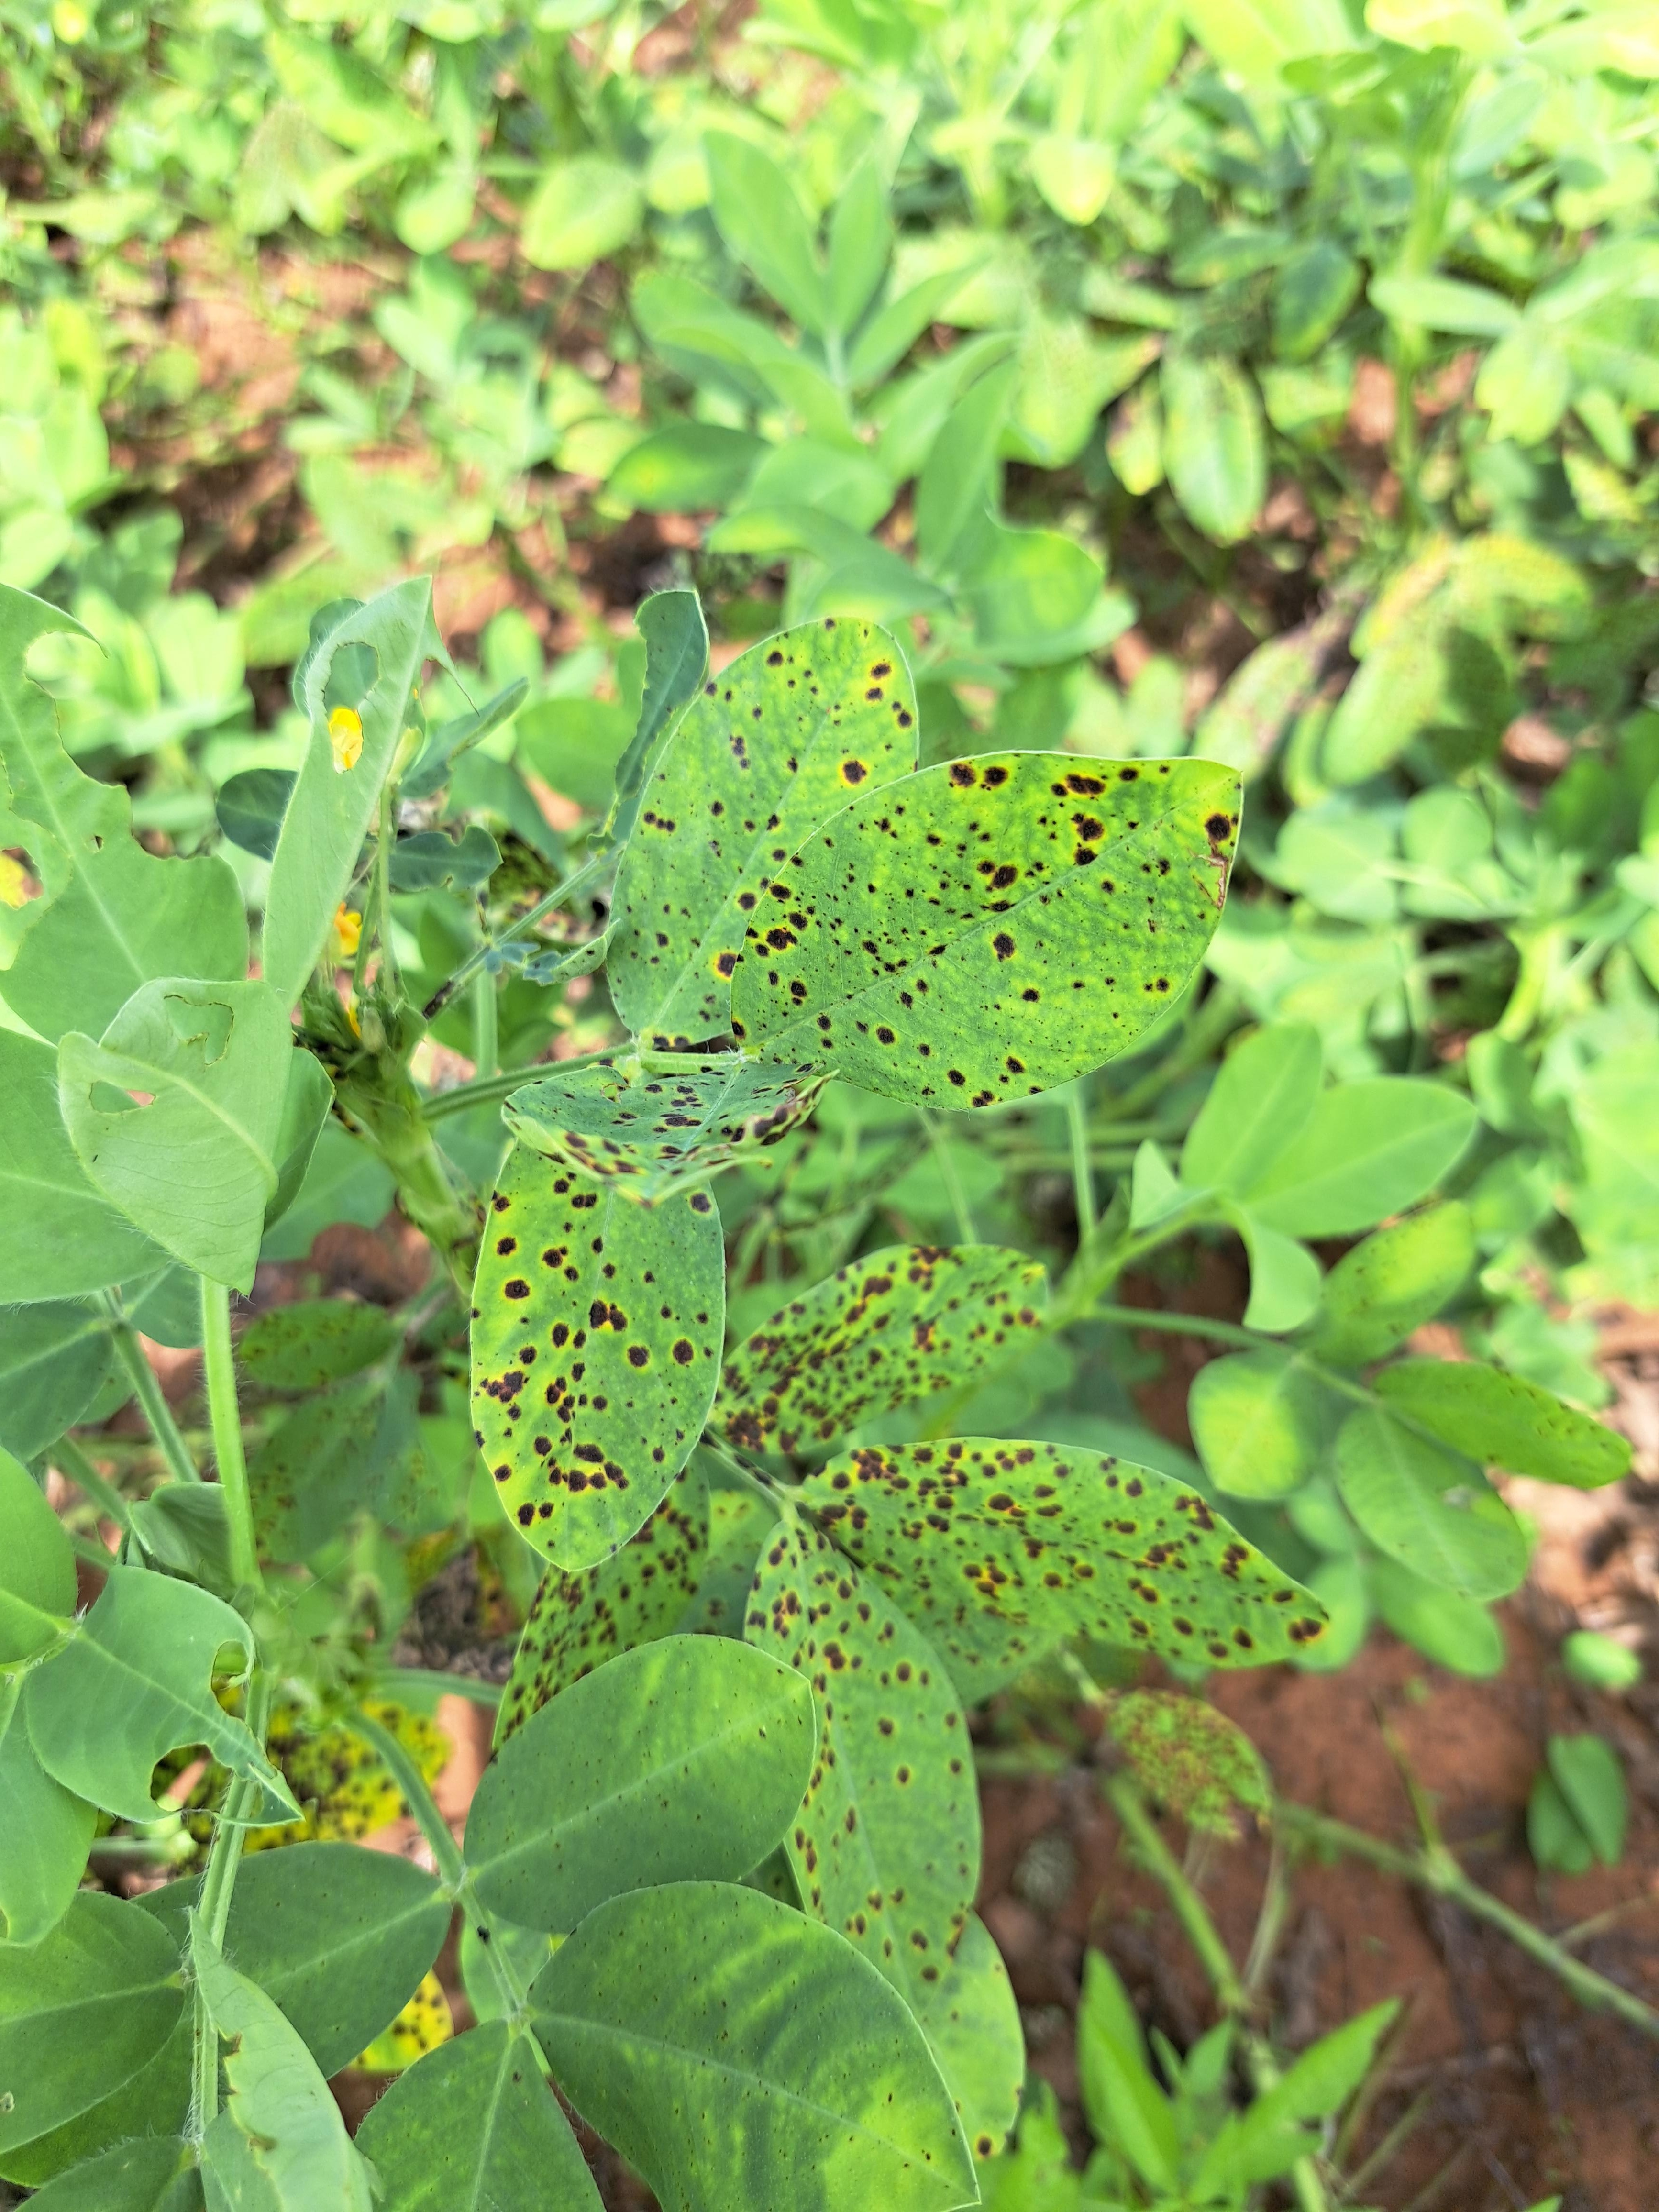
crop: groundnut
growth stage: development pod
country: Ghana
